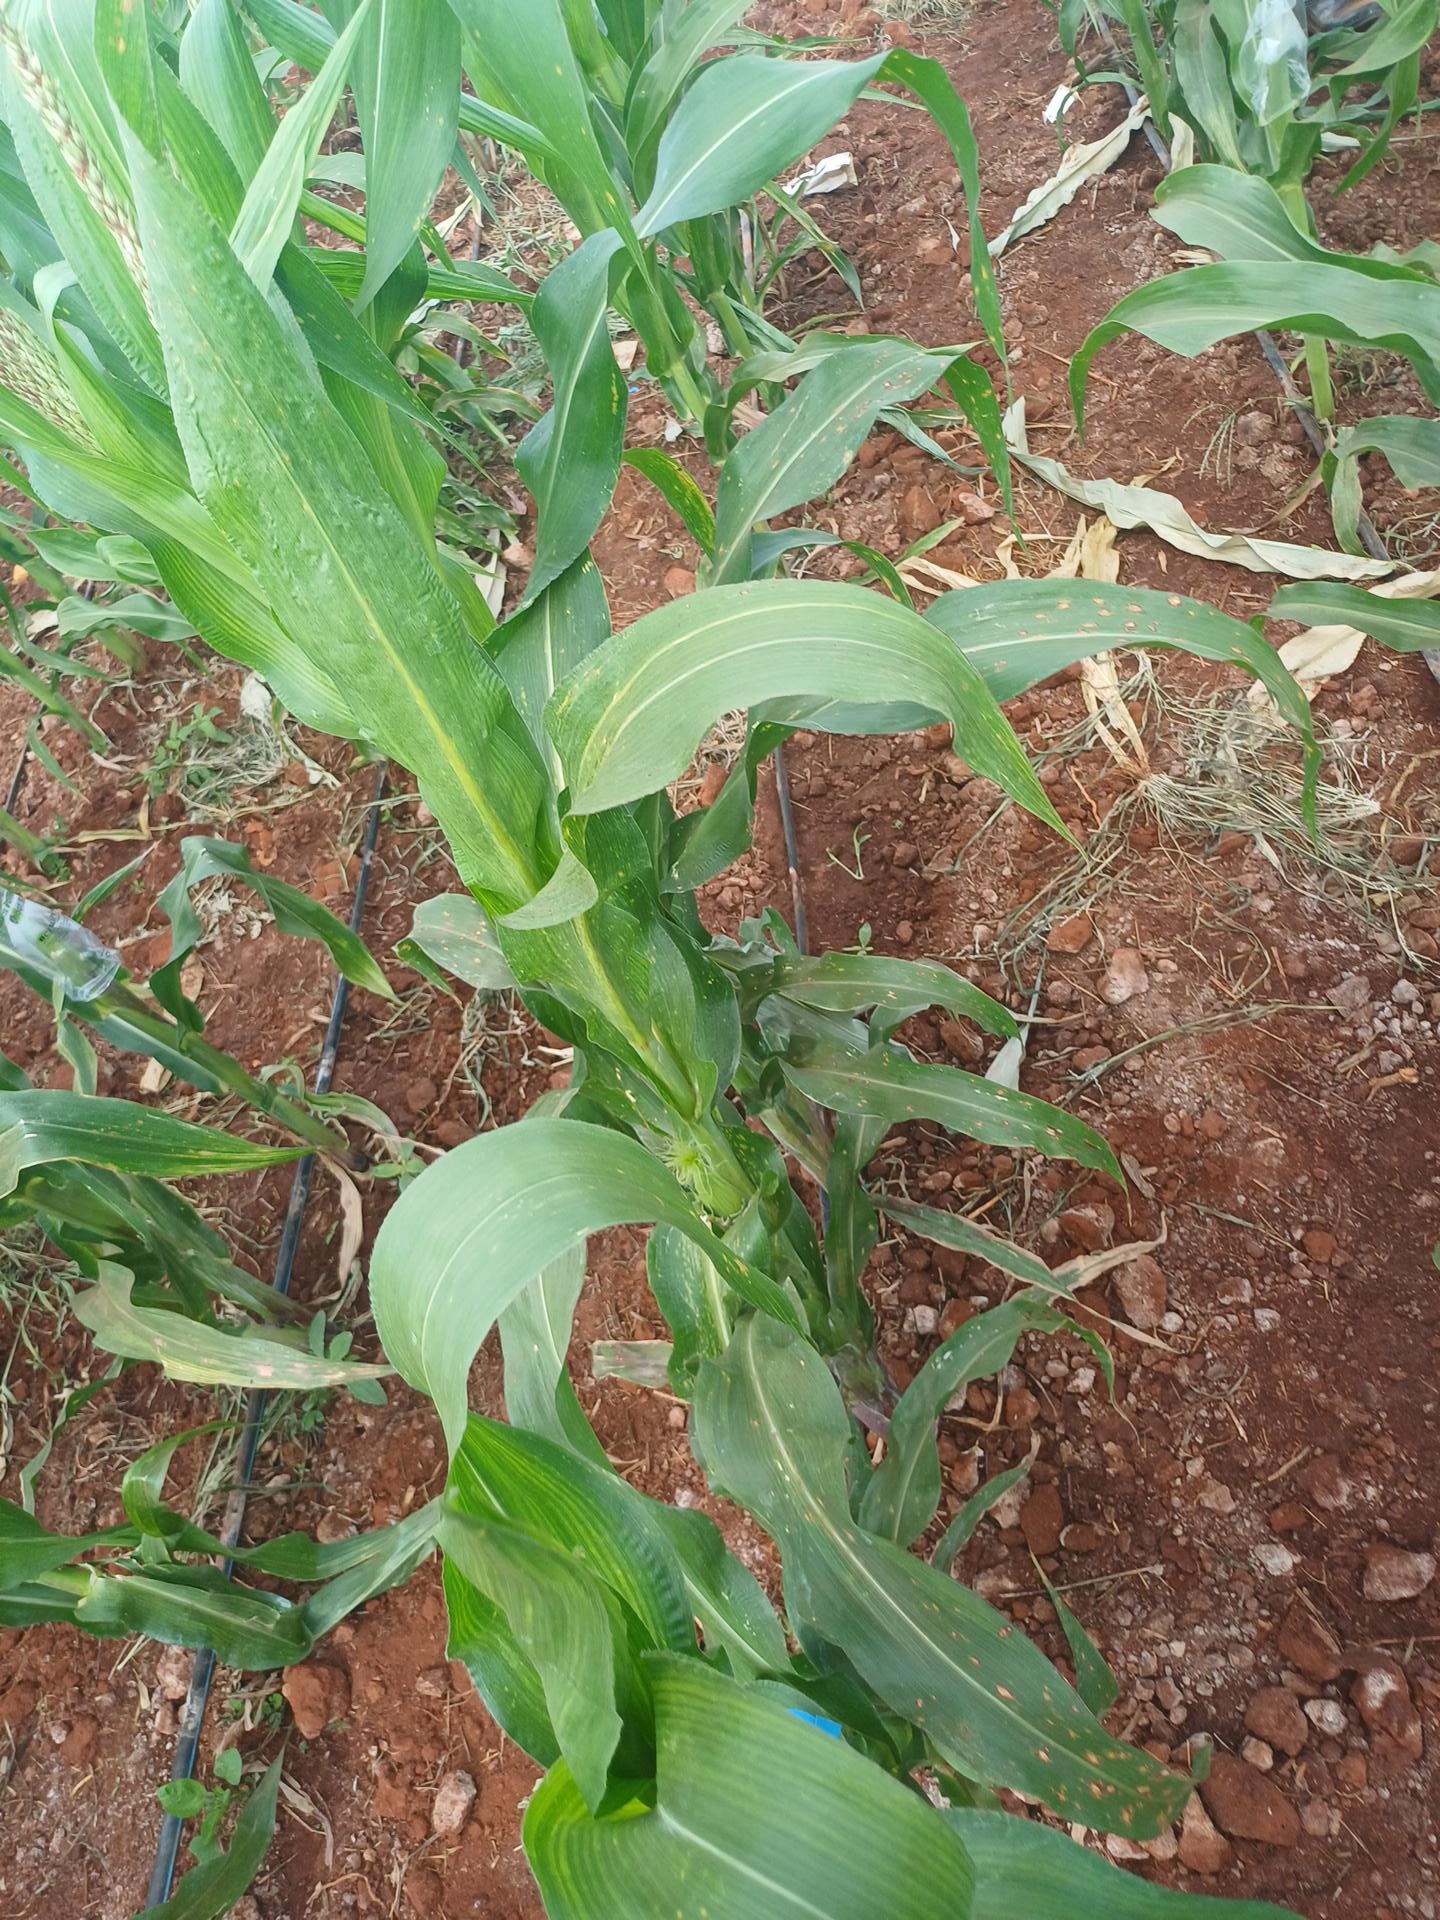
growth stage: vegetative
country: Kenya
